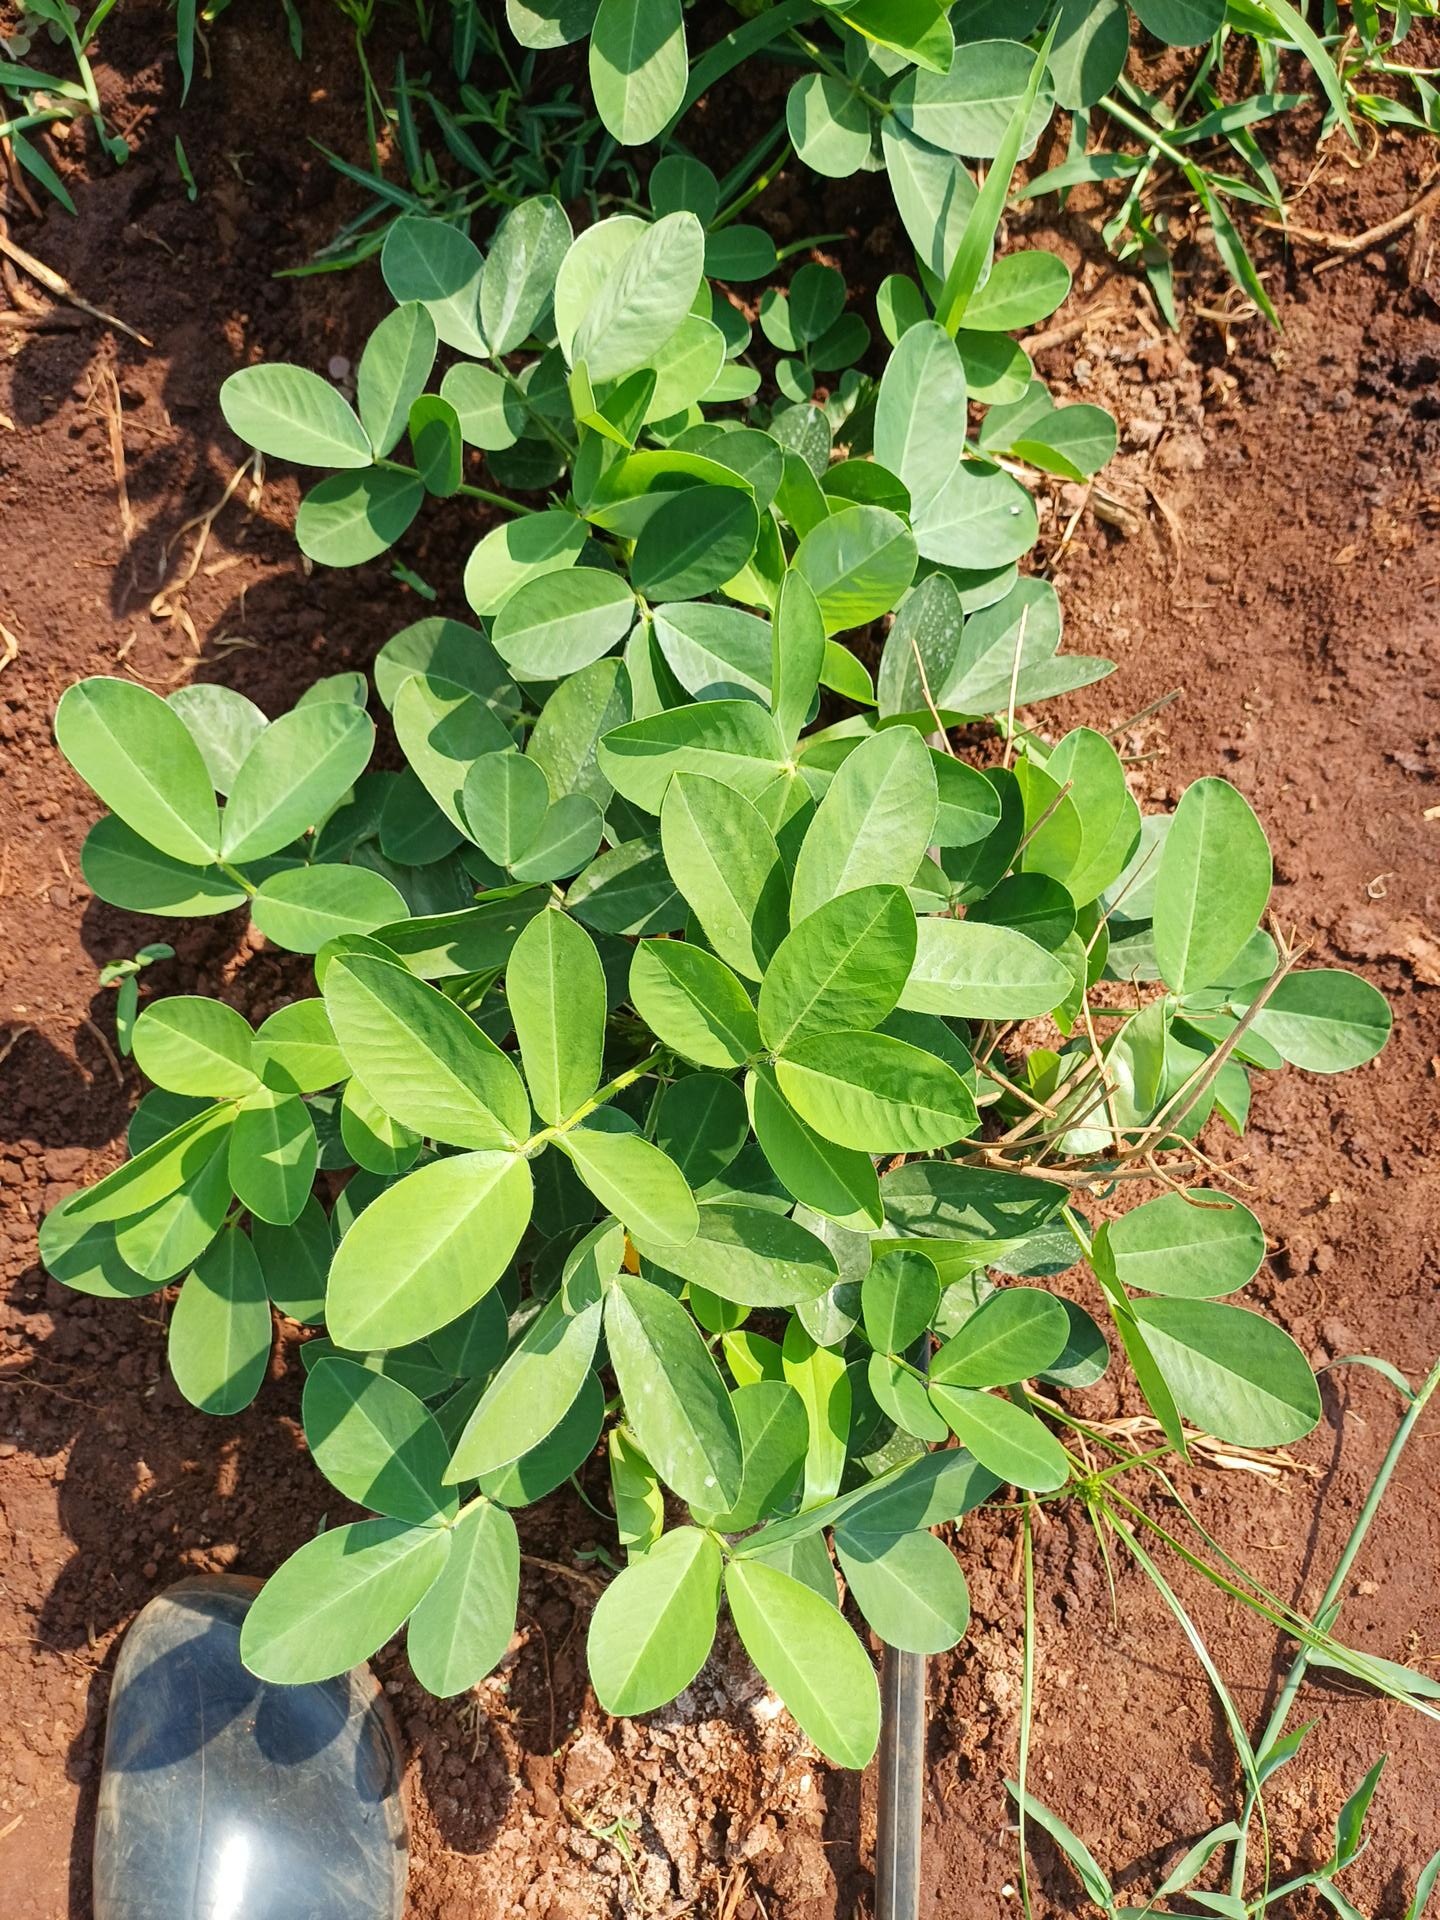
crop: groundnut
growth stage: flowering
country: Kenya
